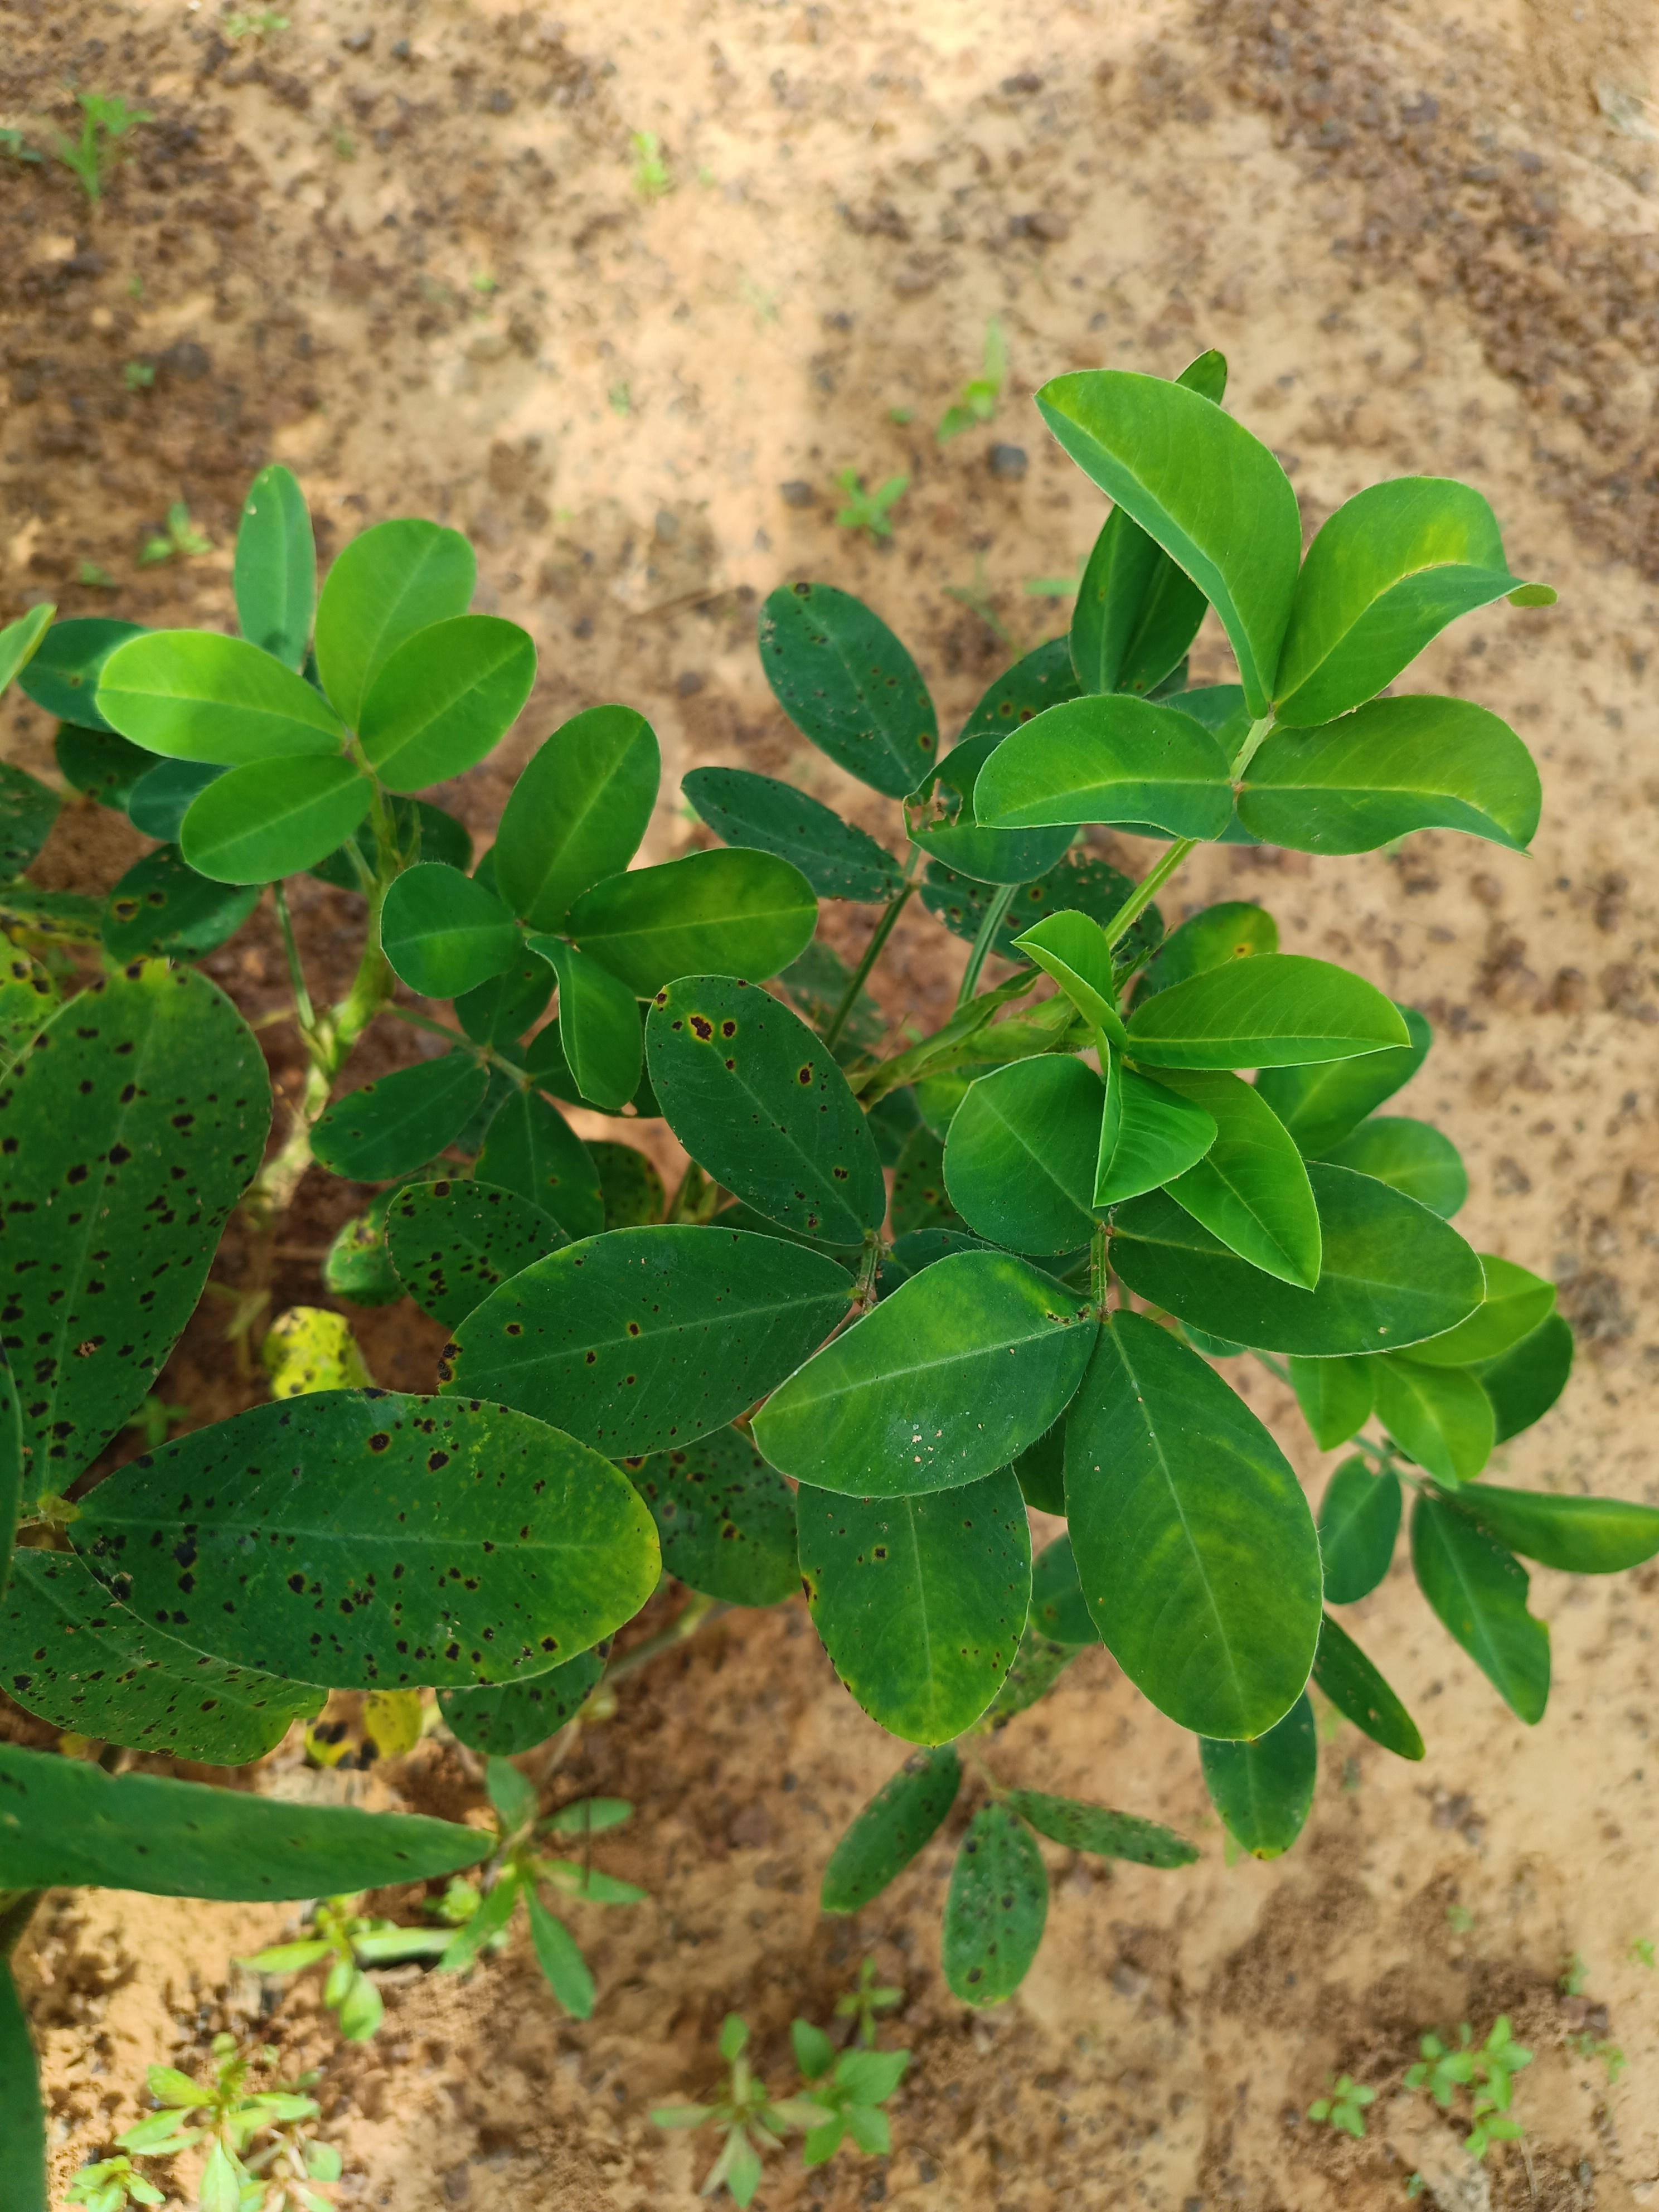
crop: groundnut
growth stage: development pod
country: Ghana
